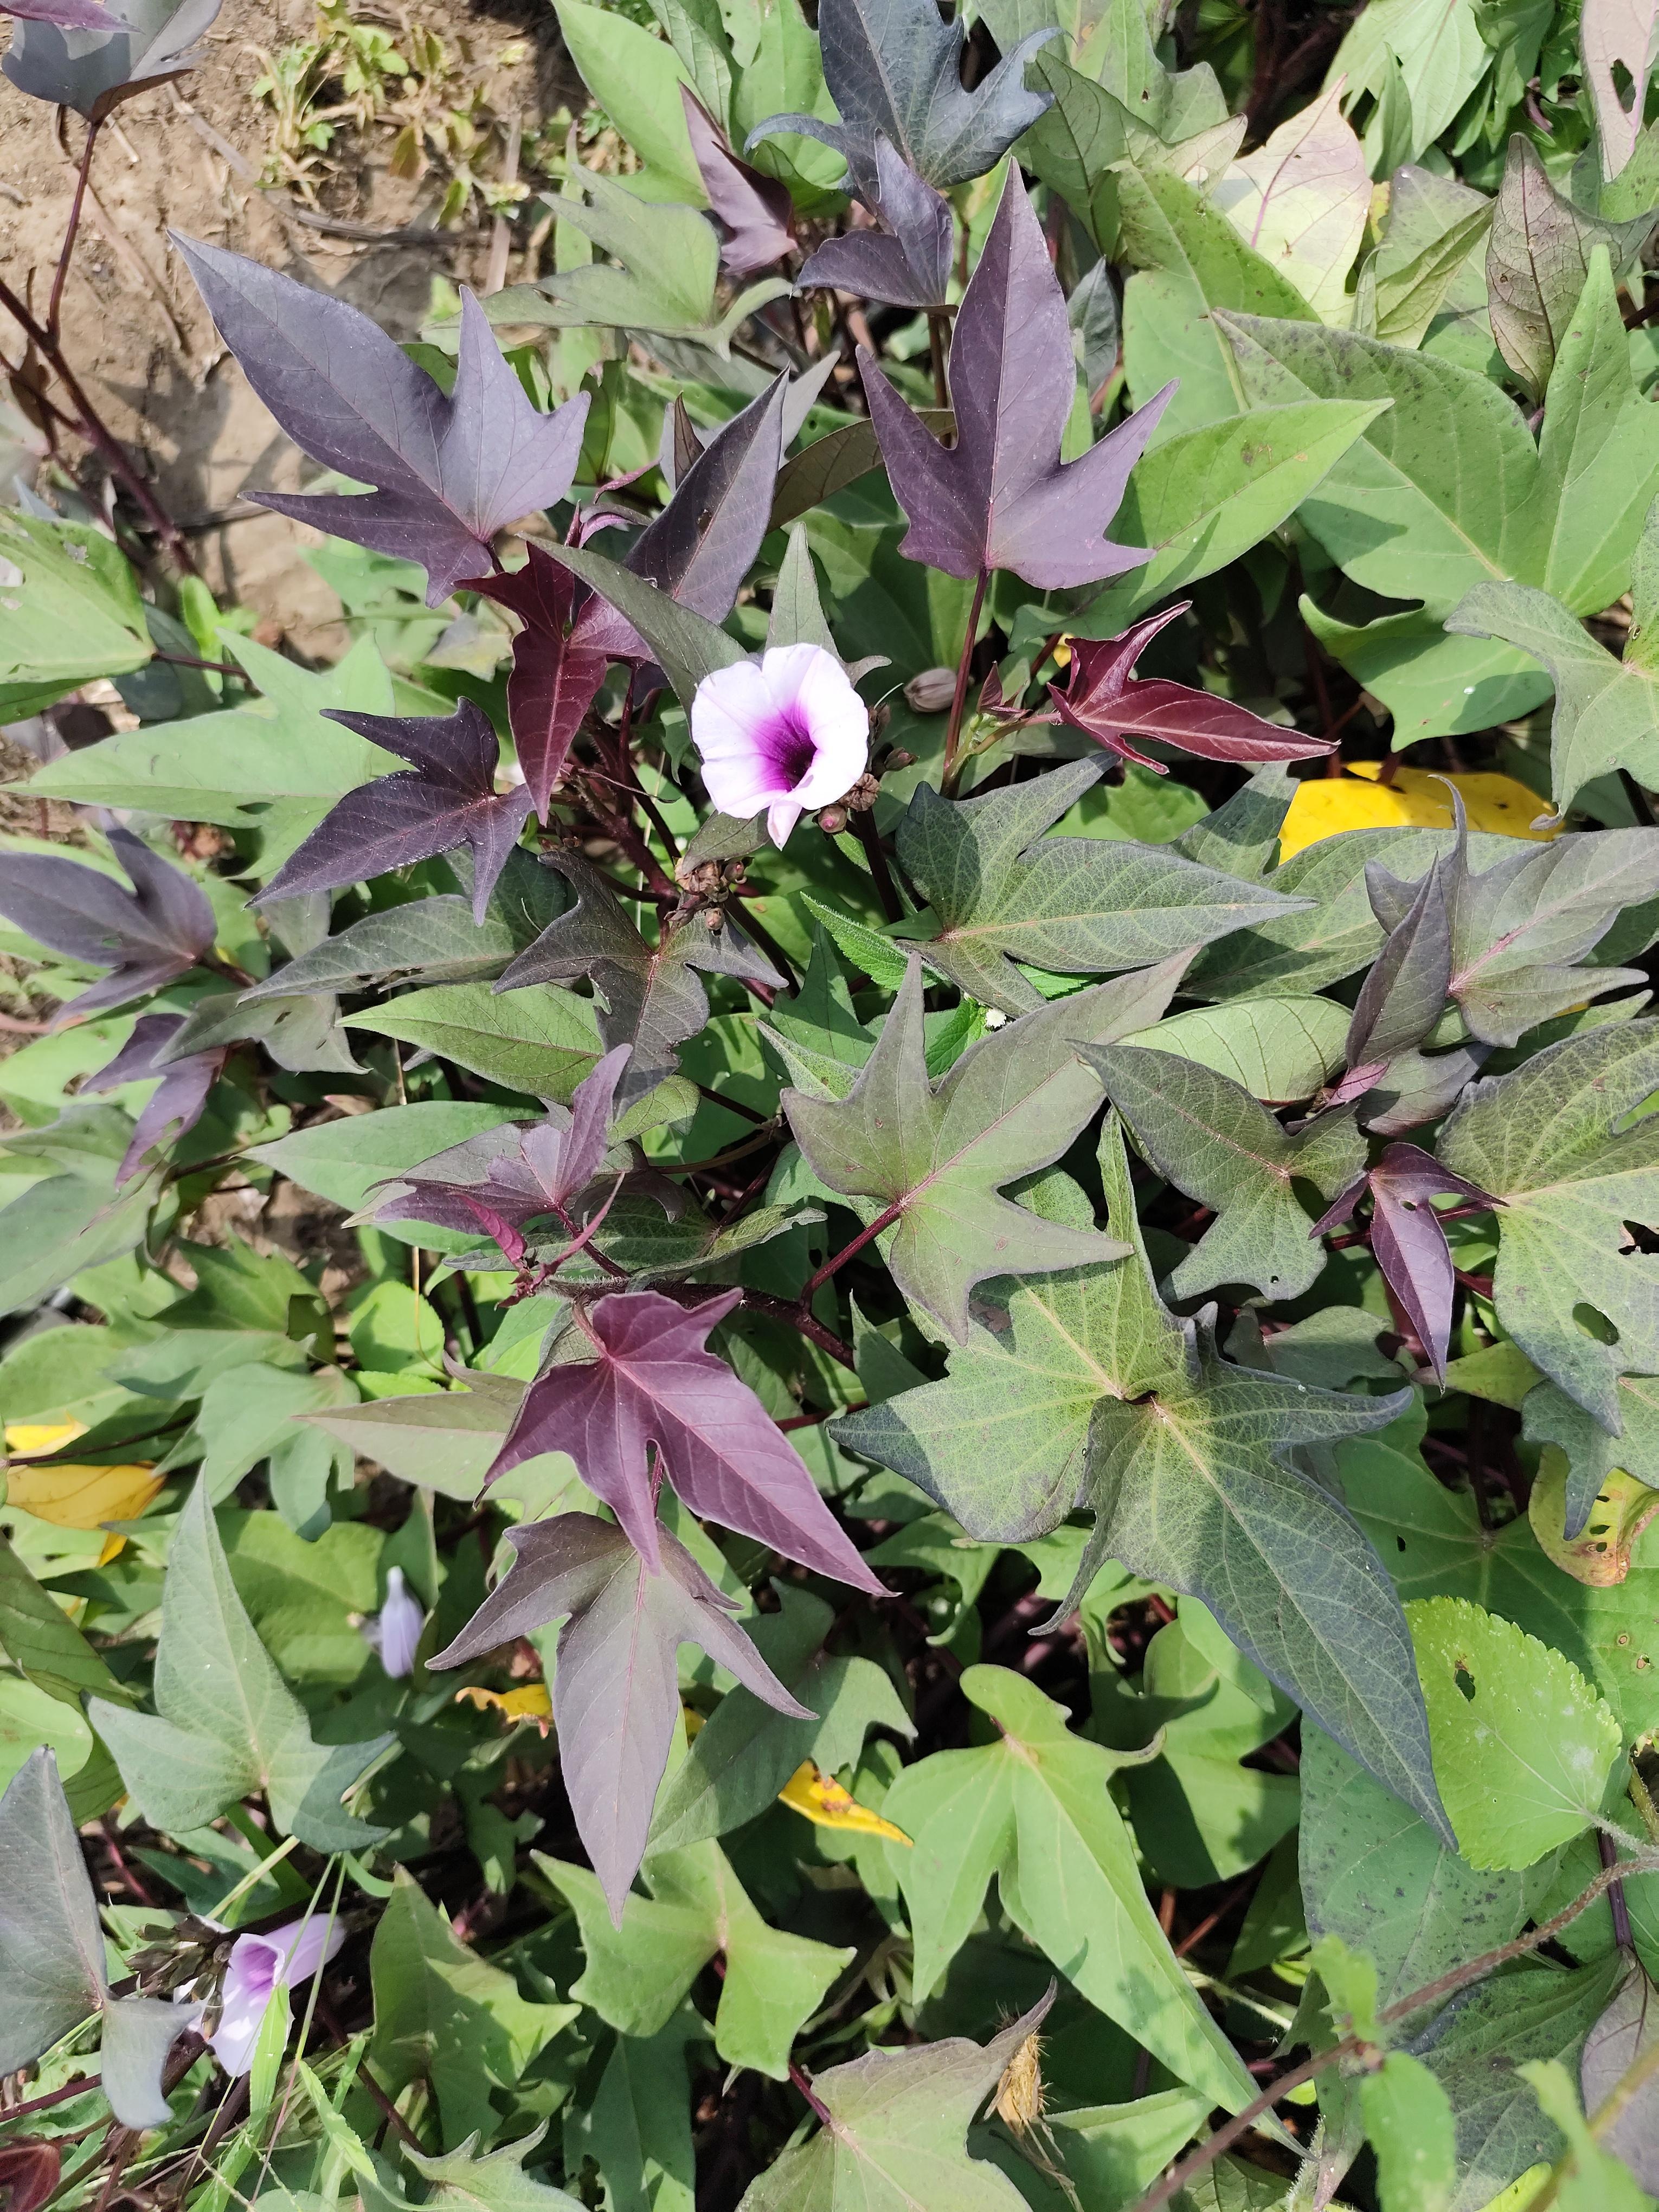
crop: sweet potato
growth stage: flowering
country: Tanzania
